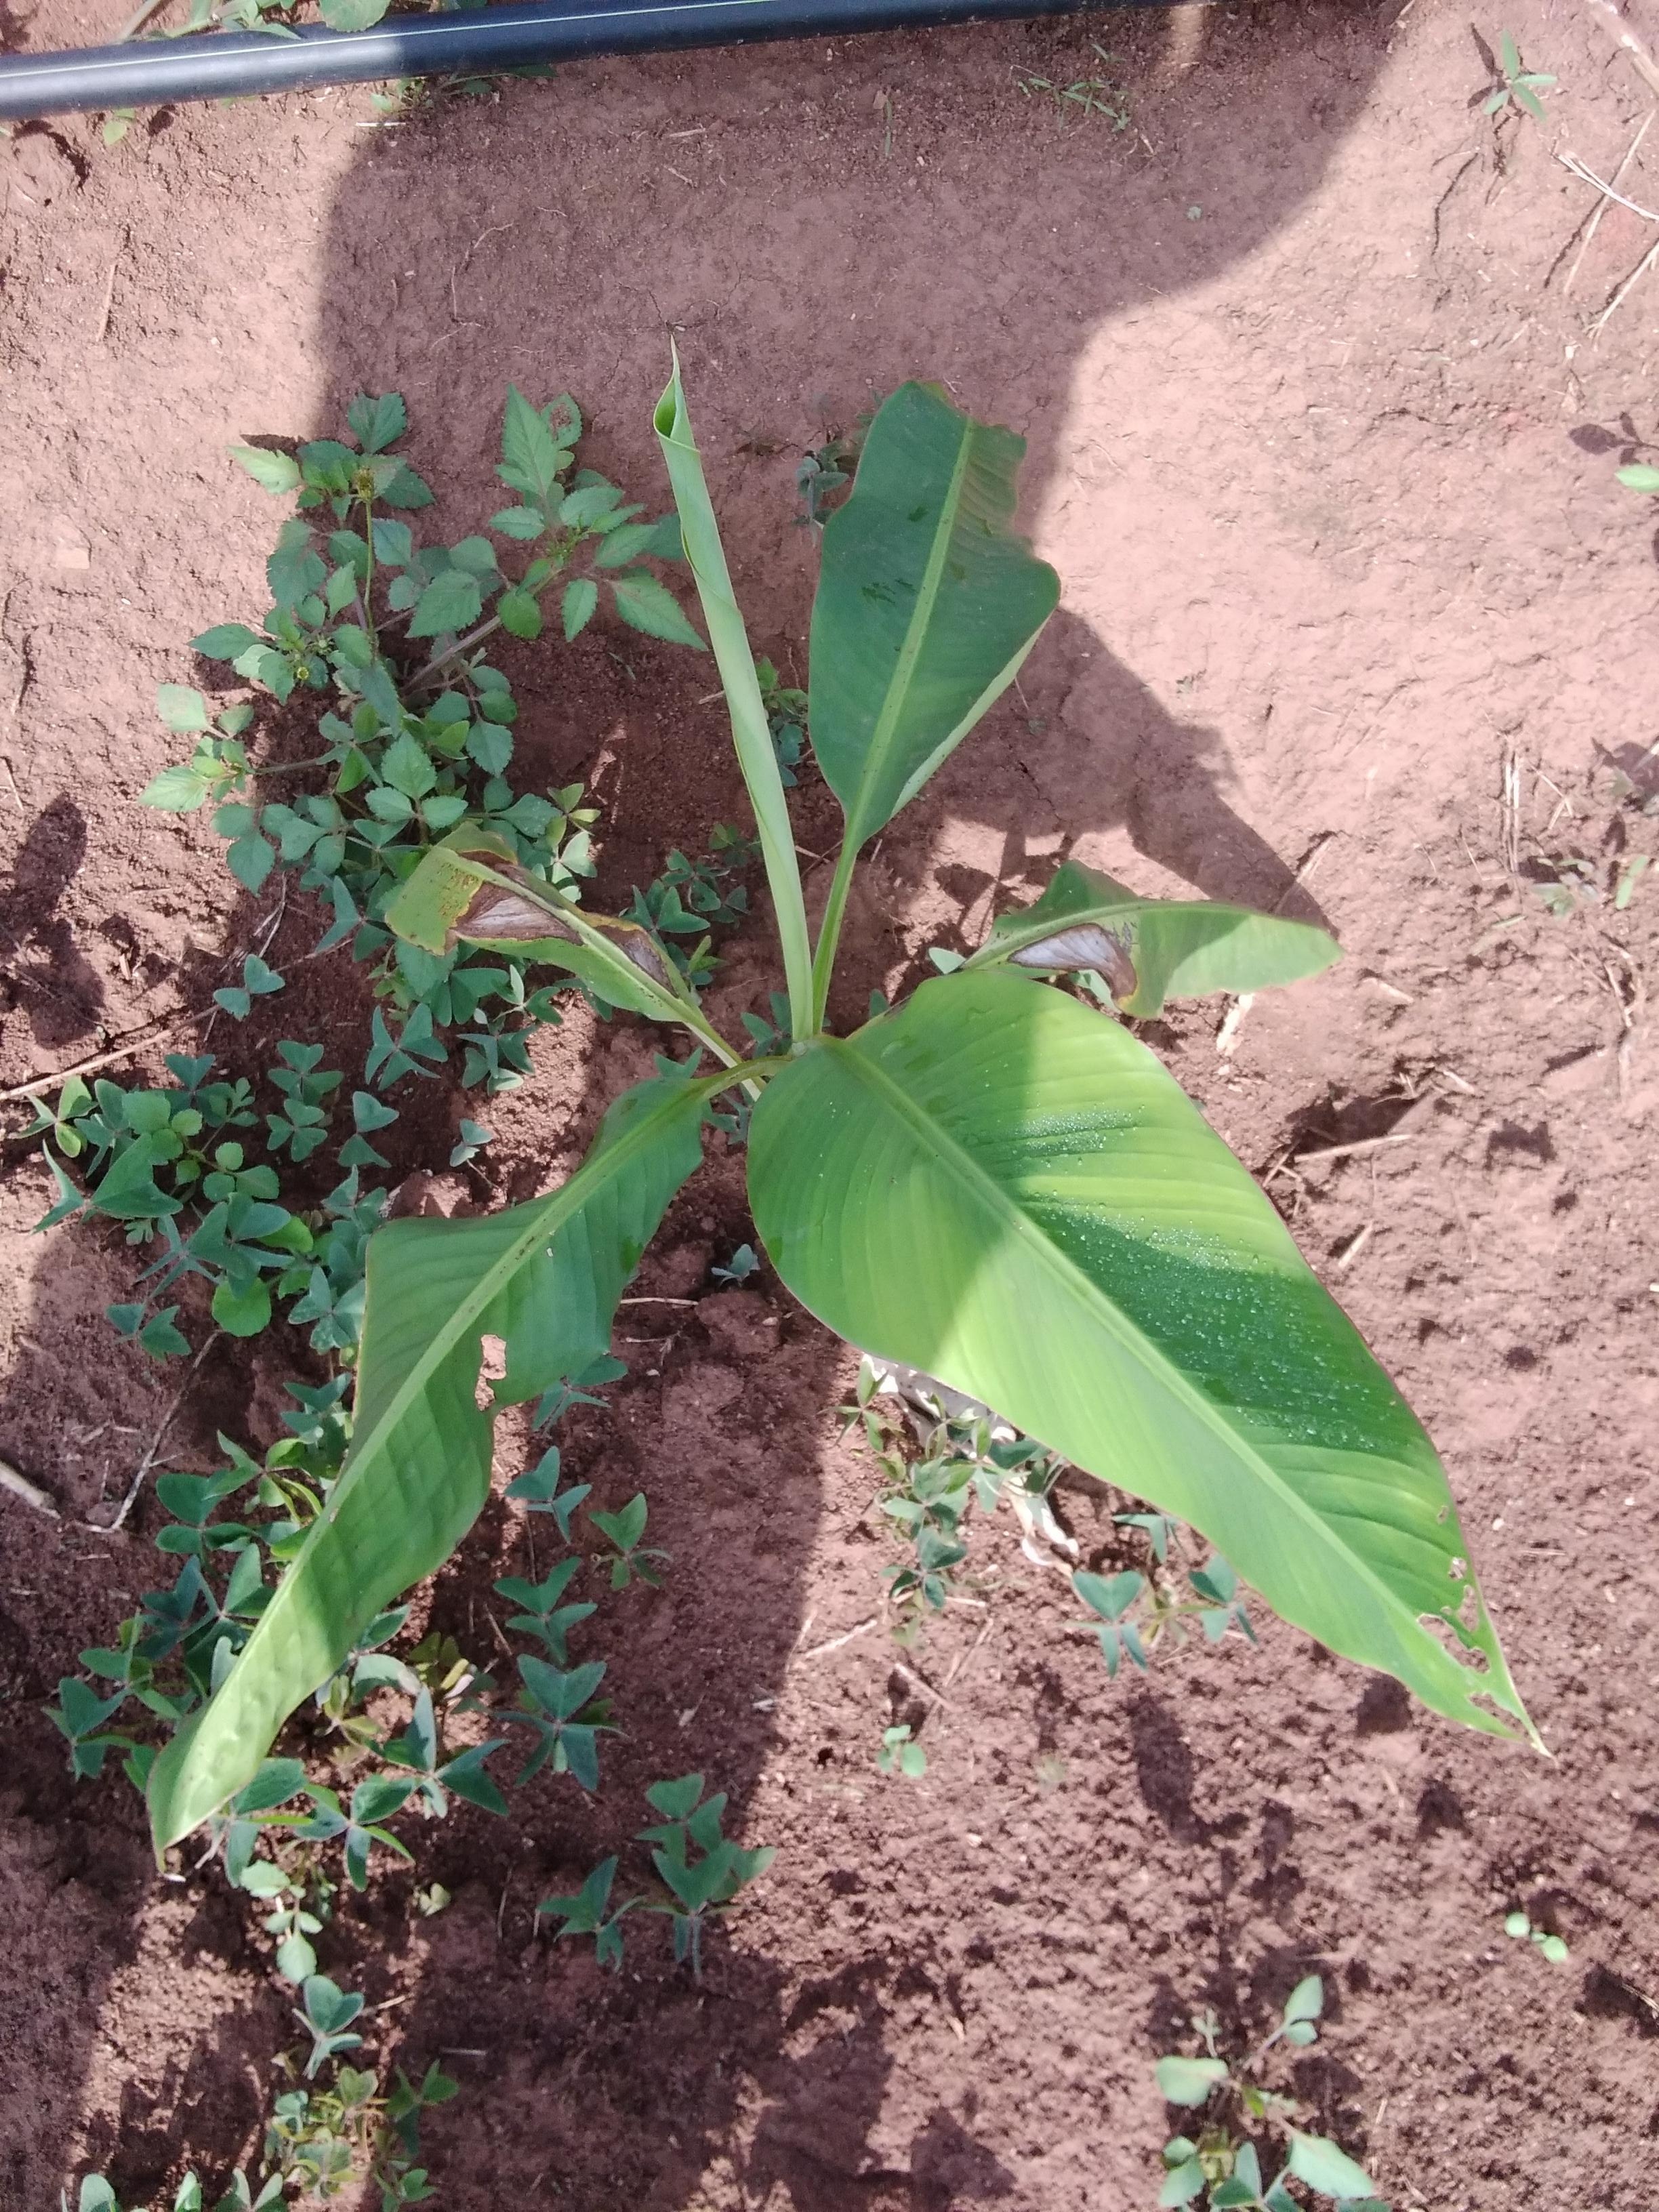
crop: banana
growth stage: vegetative
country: Tanzania
